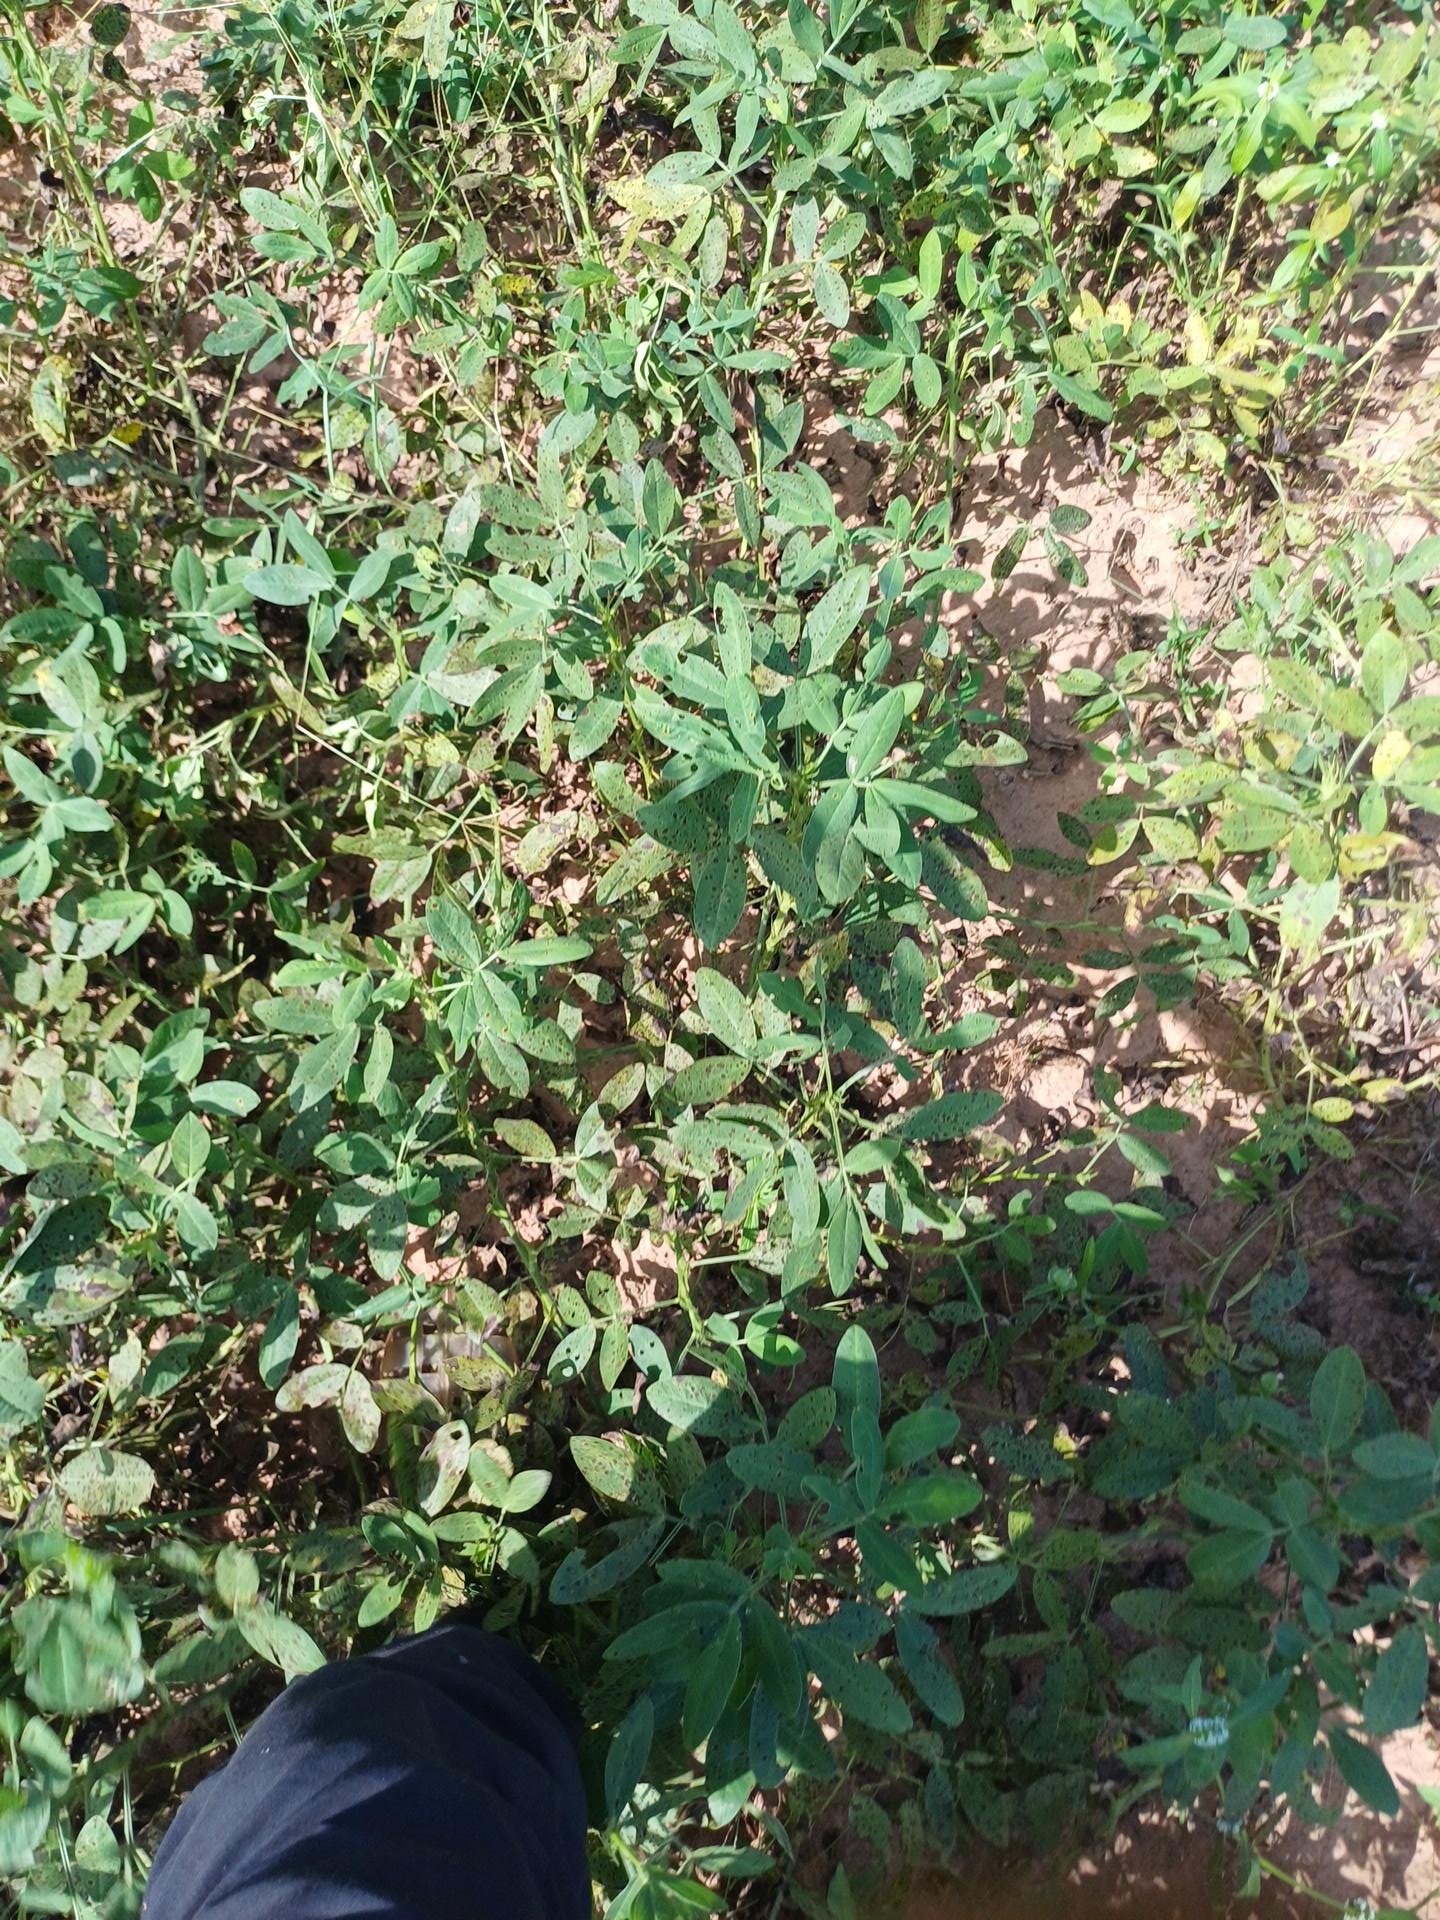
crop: groundnut
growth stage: flowering
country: Senegal
